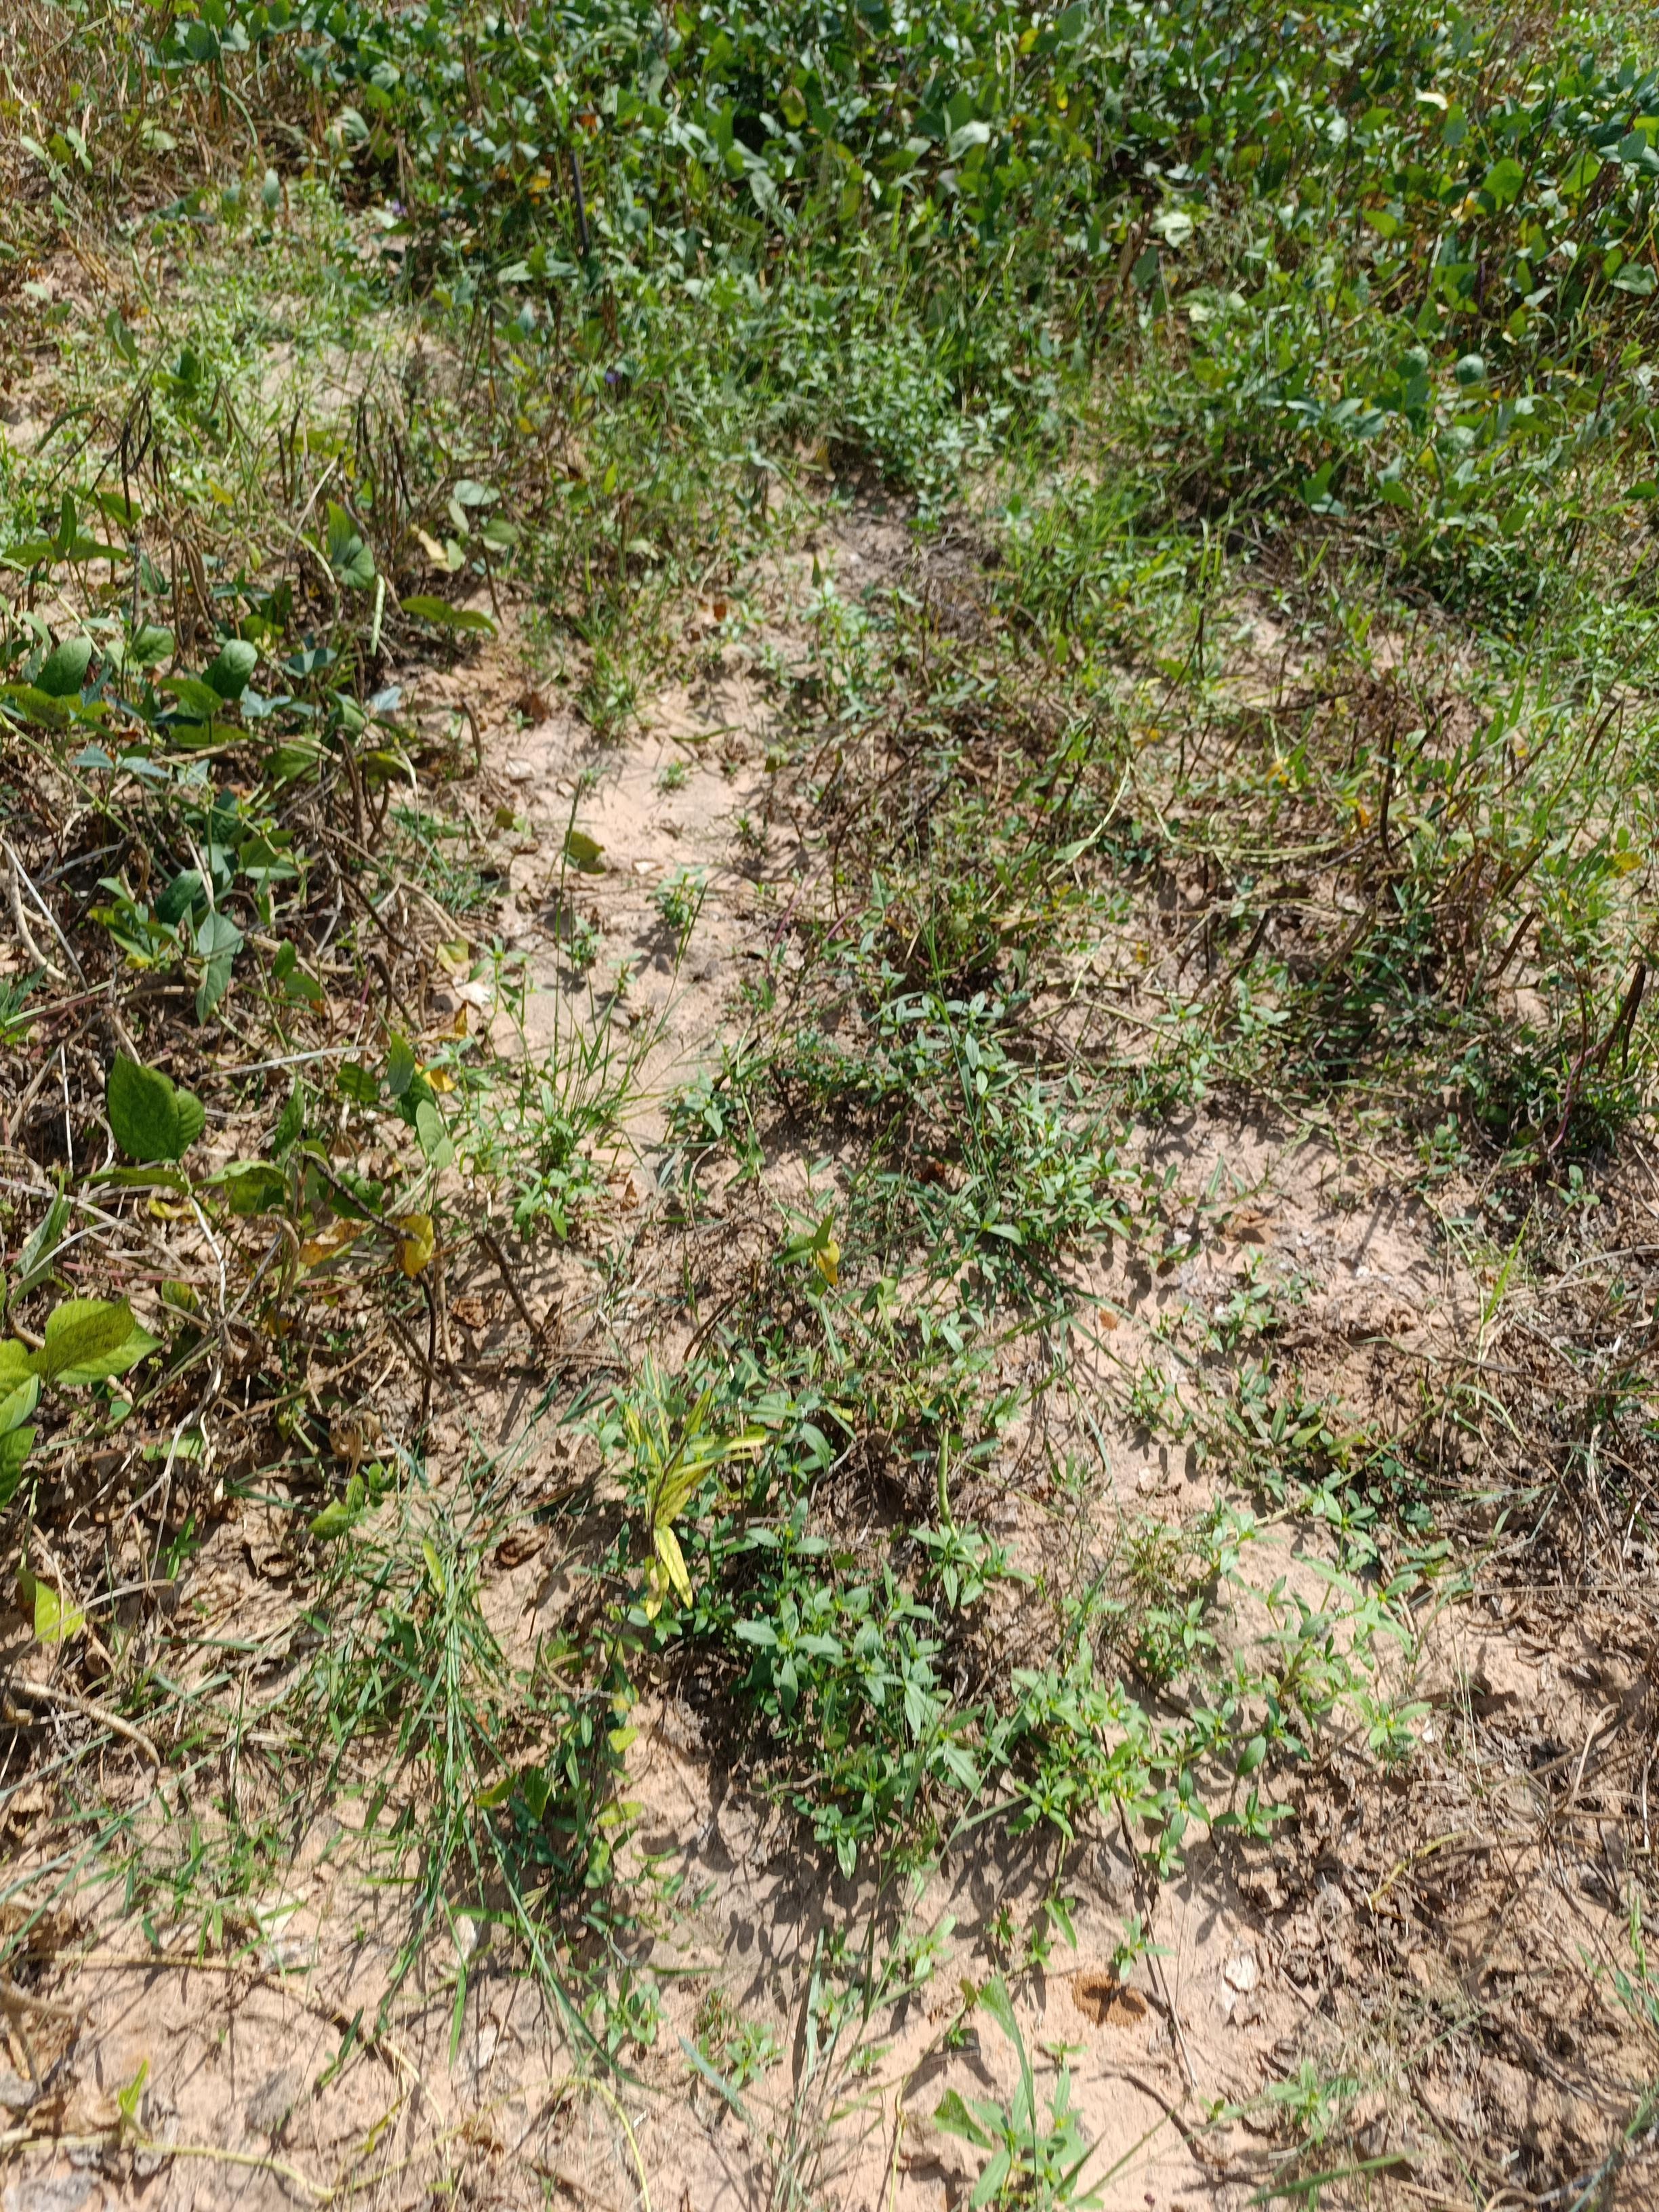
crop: cowpea
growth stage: maturity
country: Nigeria
